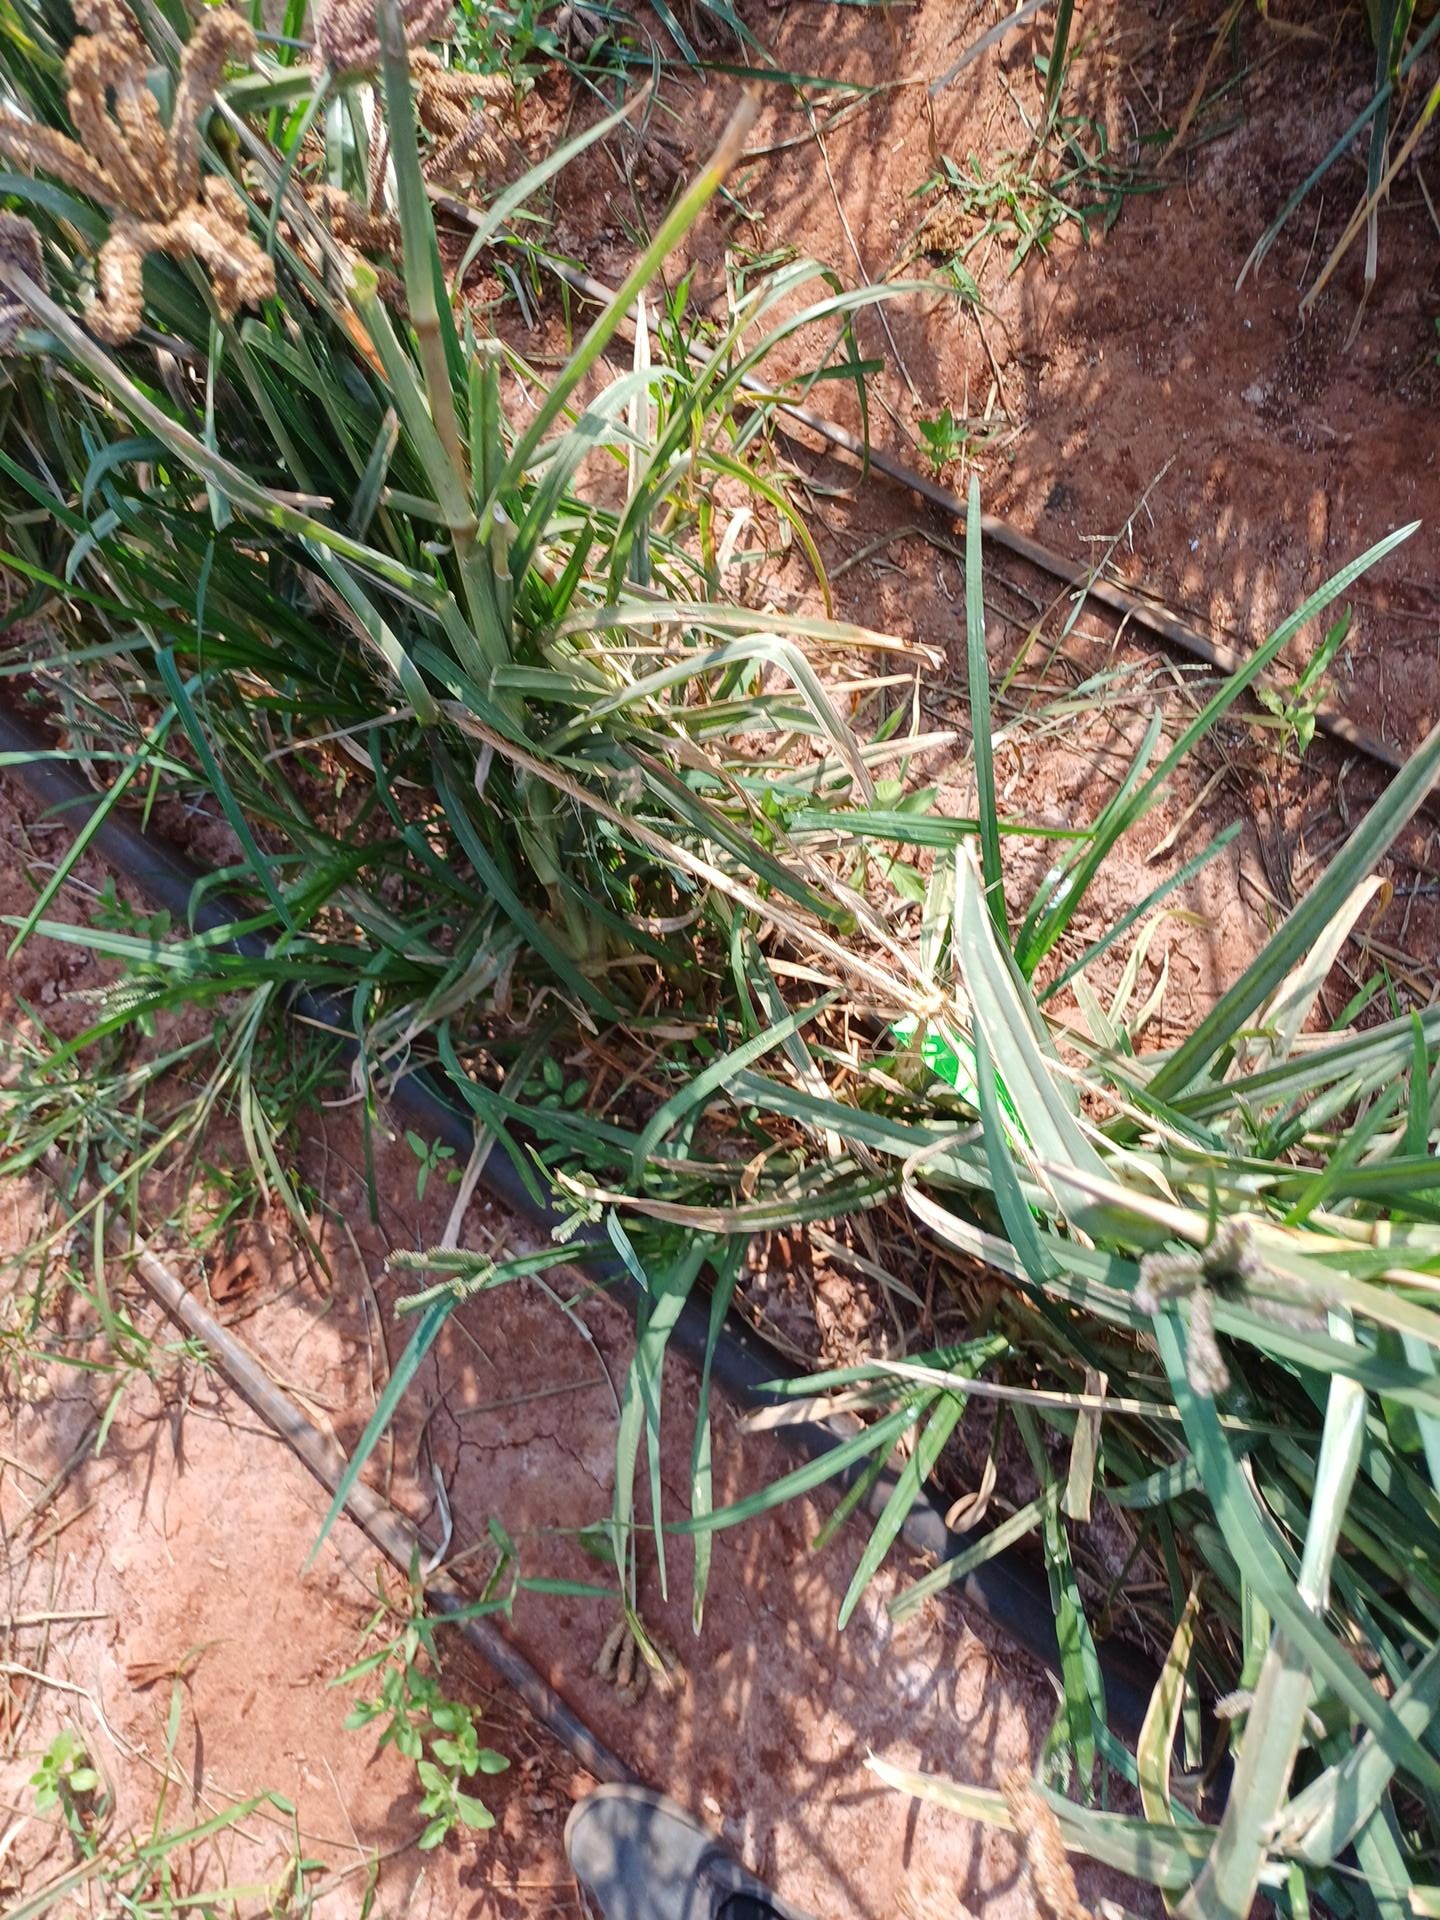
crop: finger millet
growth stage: filling grain
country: Kenya
